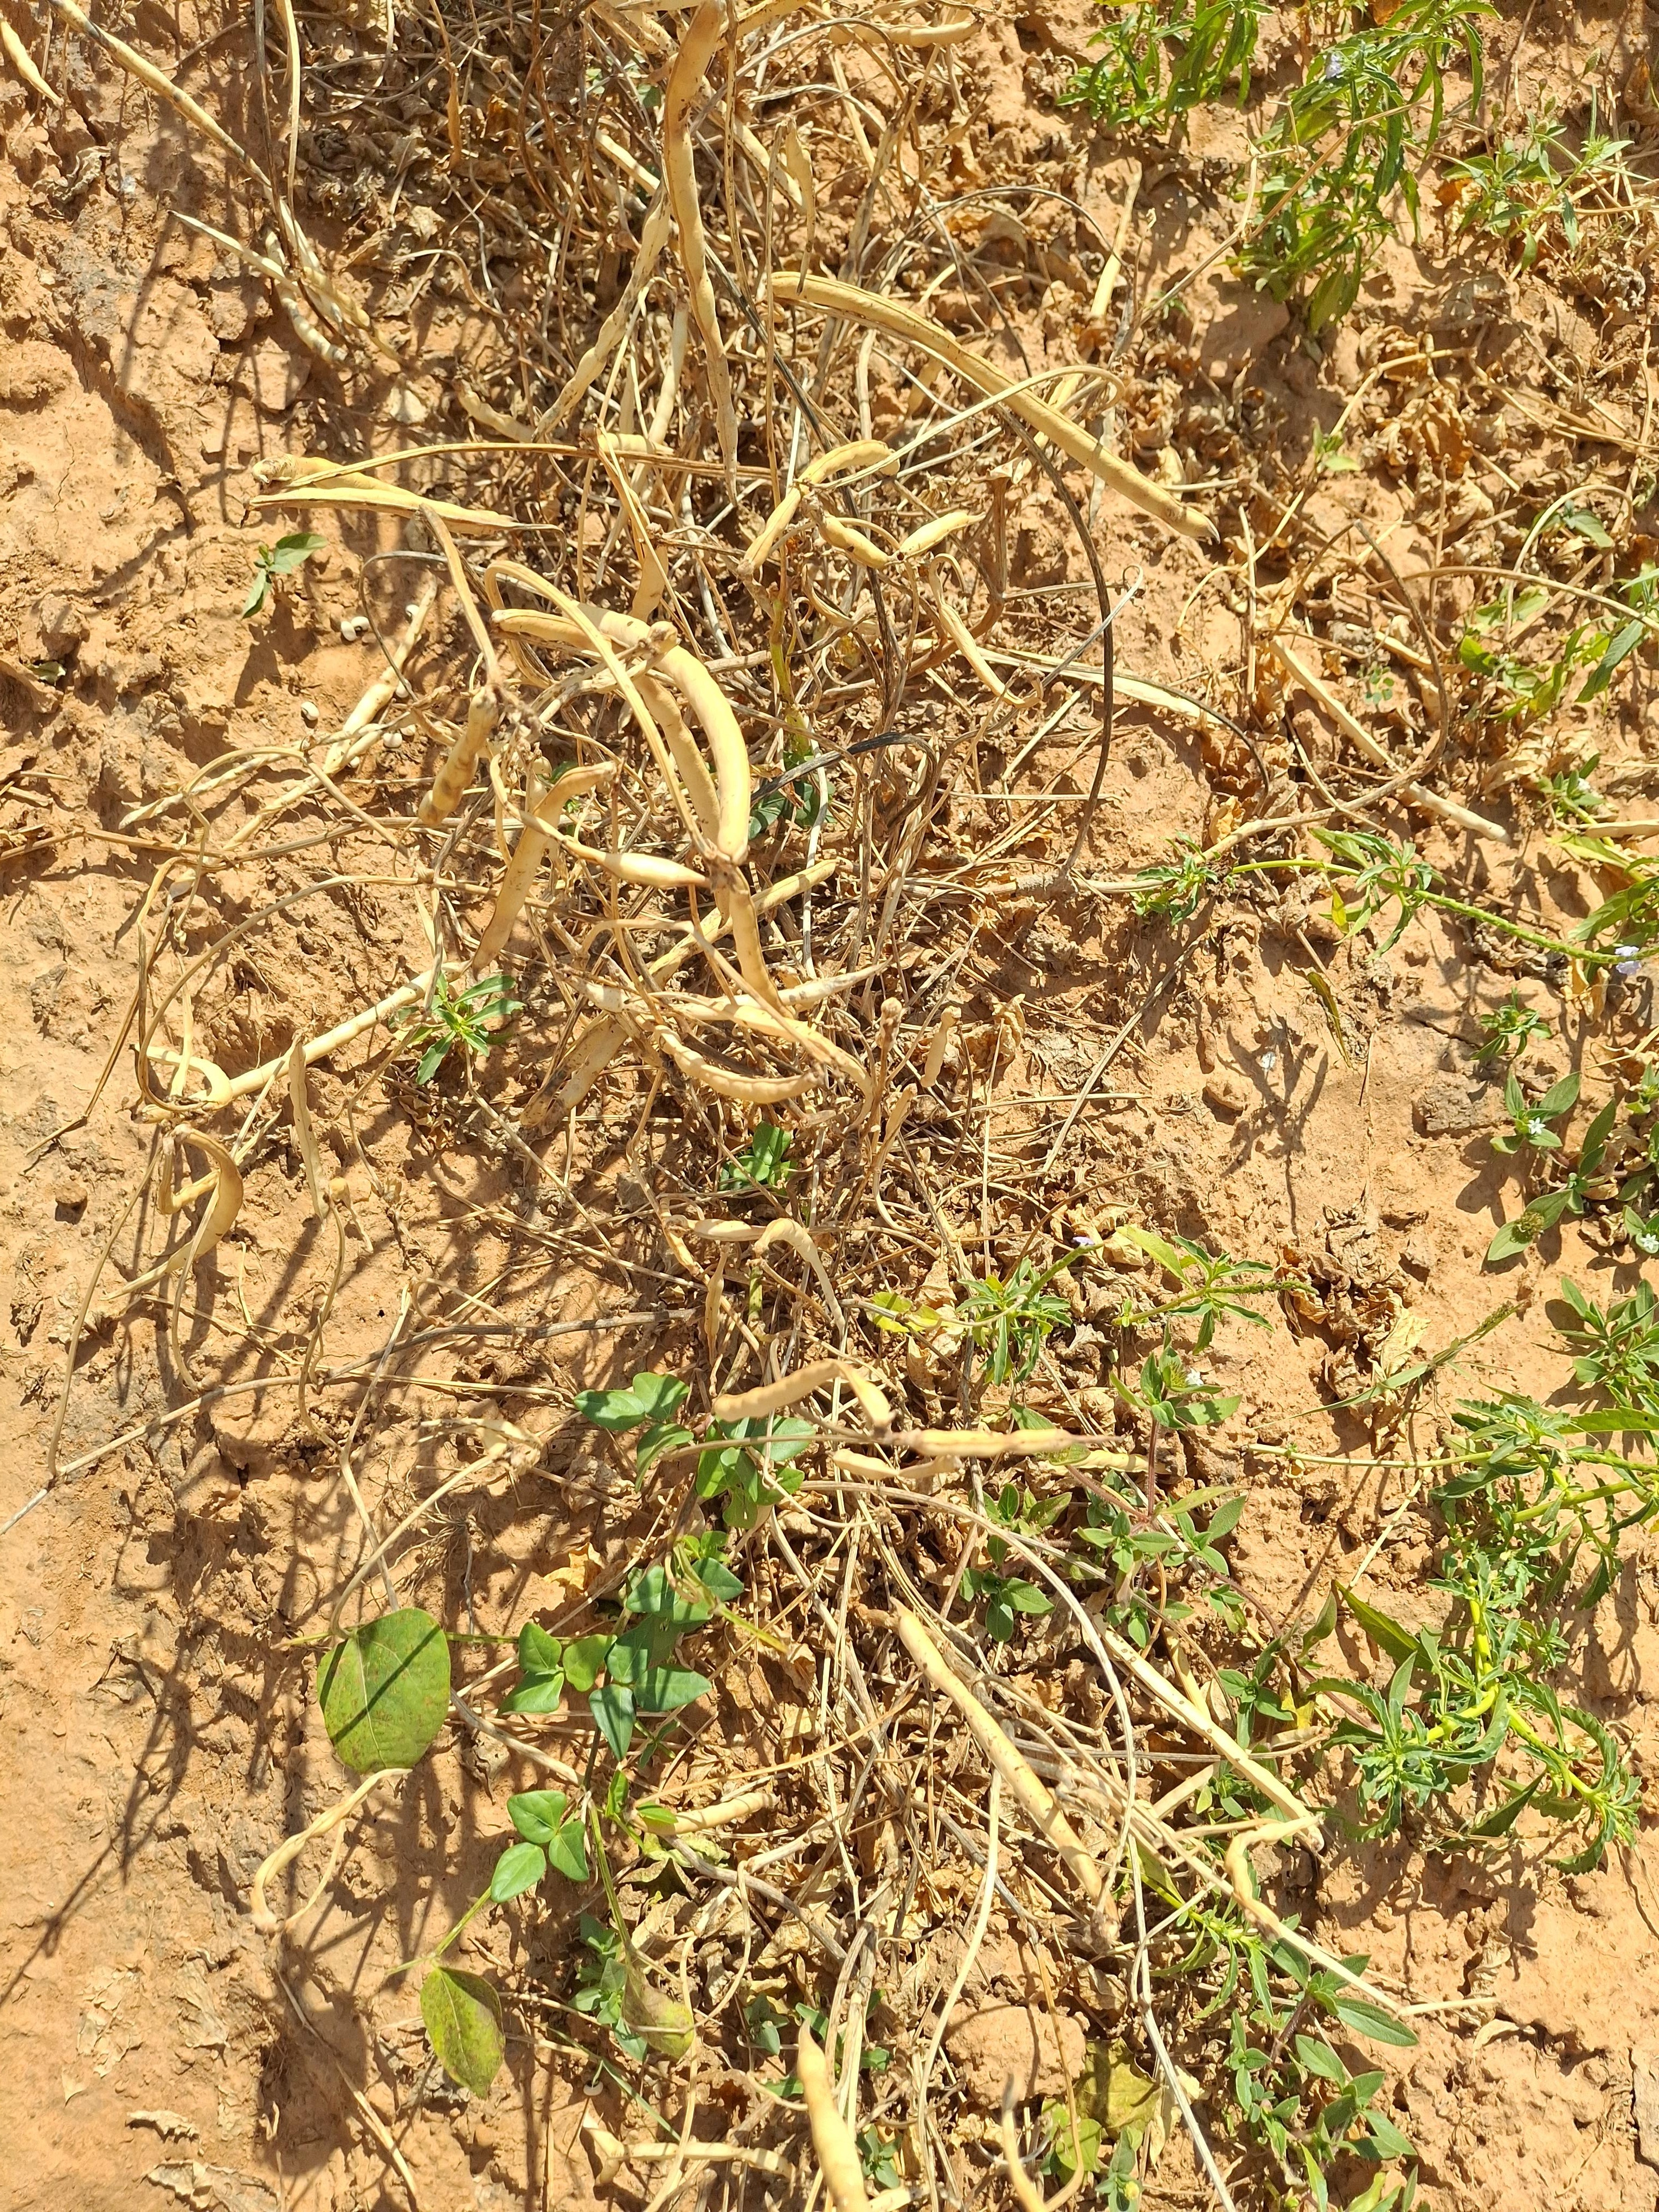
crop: cowpea
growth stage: maturity
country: Nigeria
